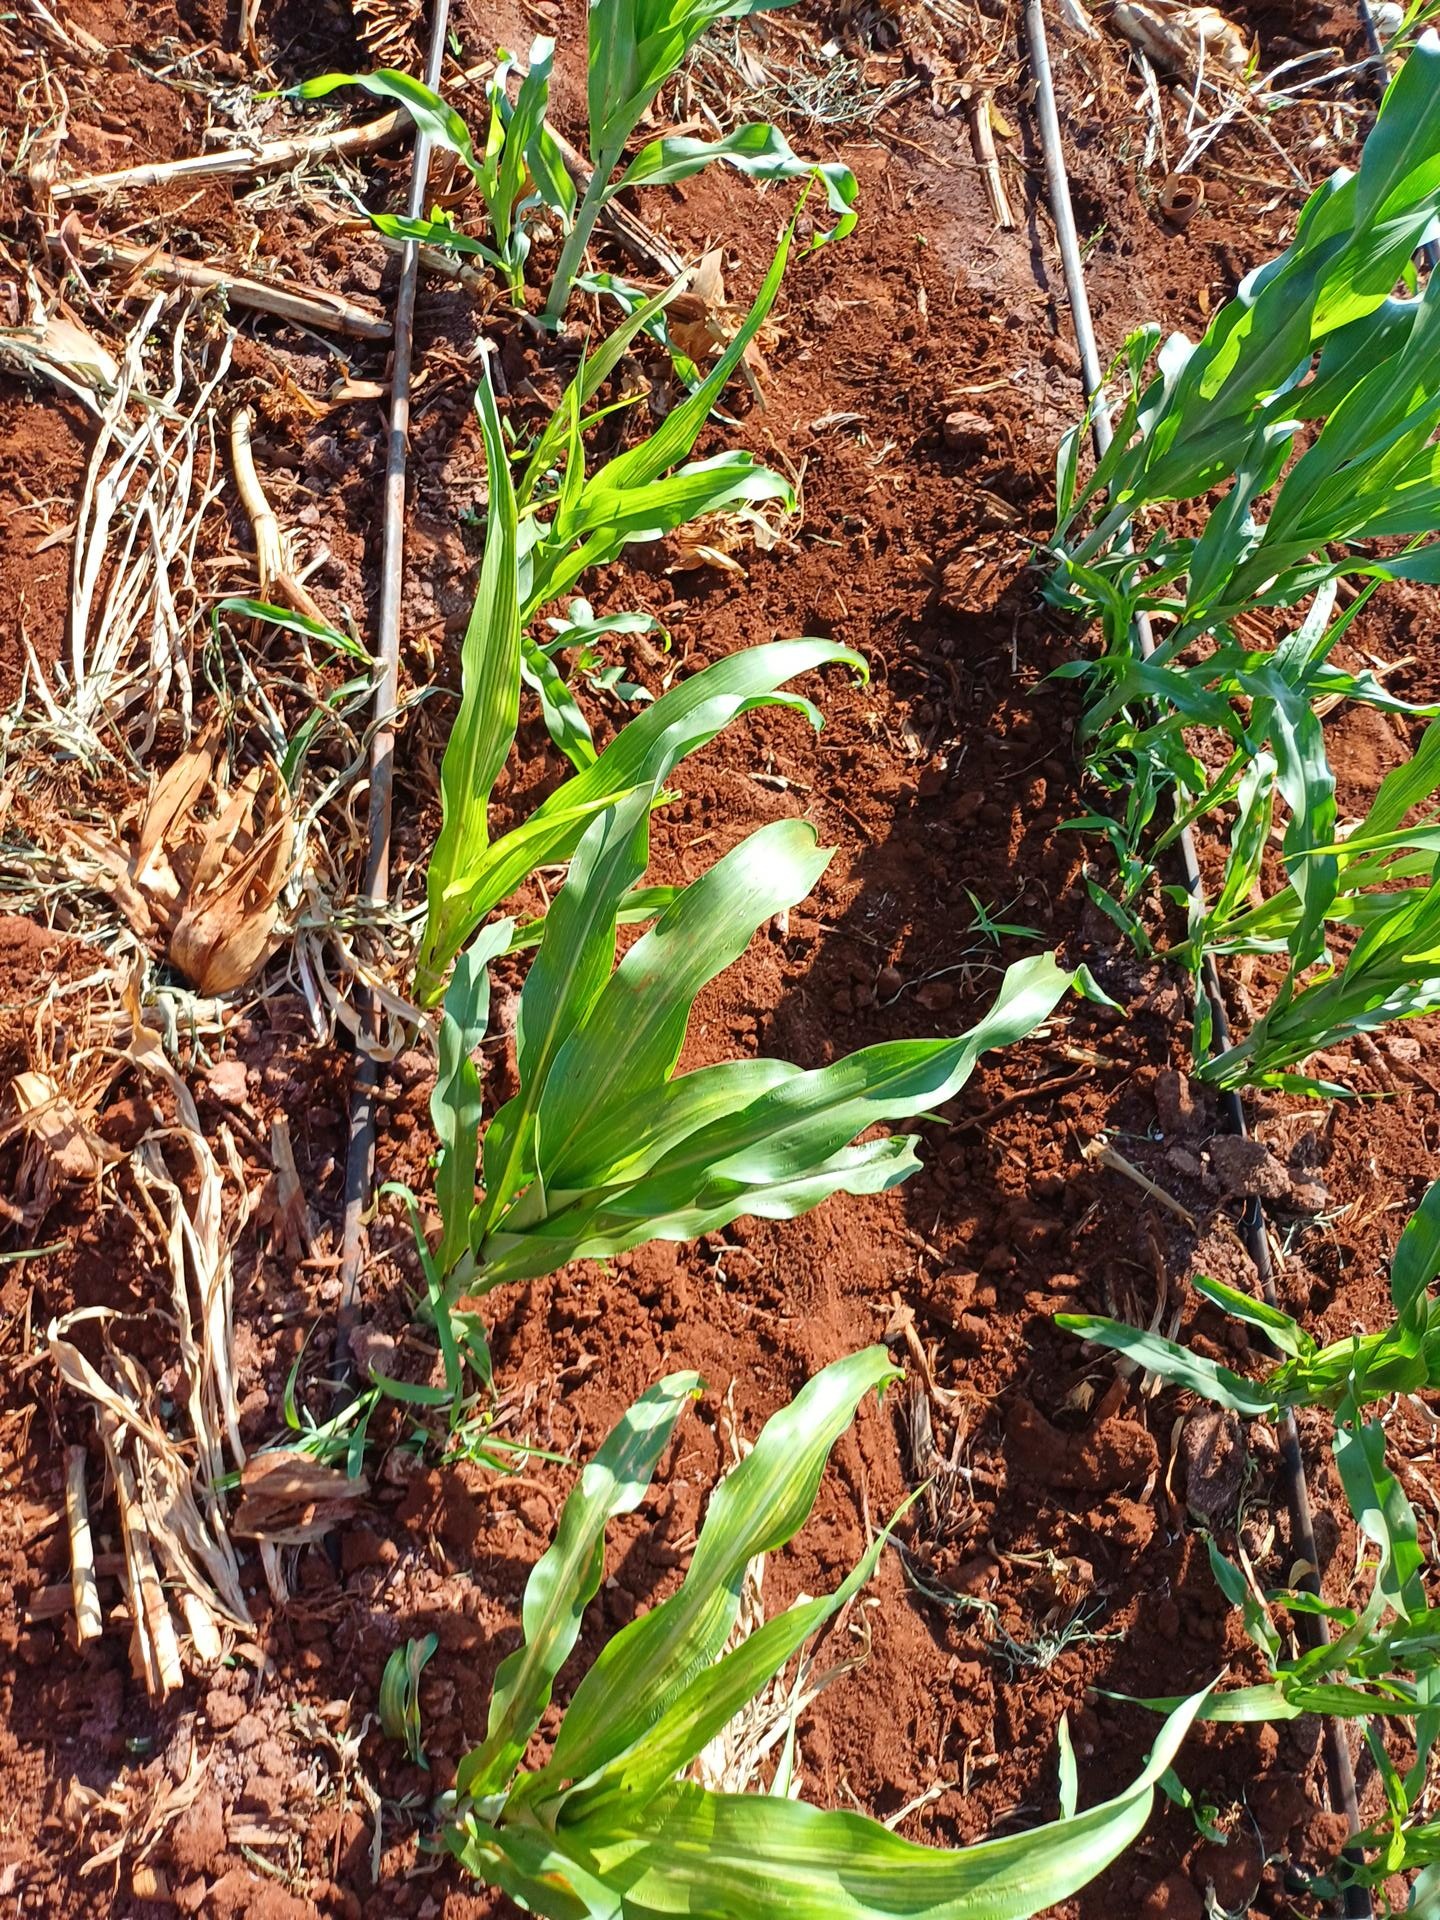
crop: sorghum
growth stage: vegetative
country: Kenya
